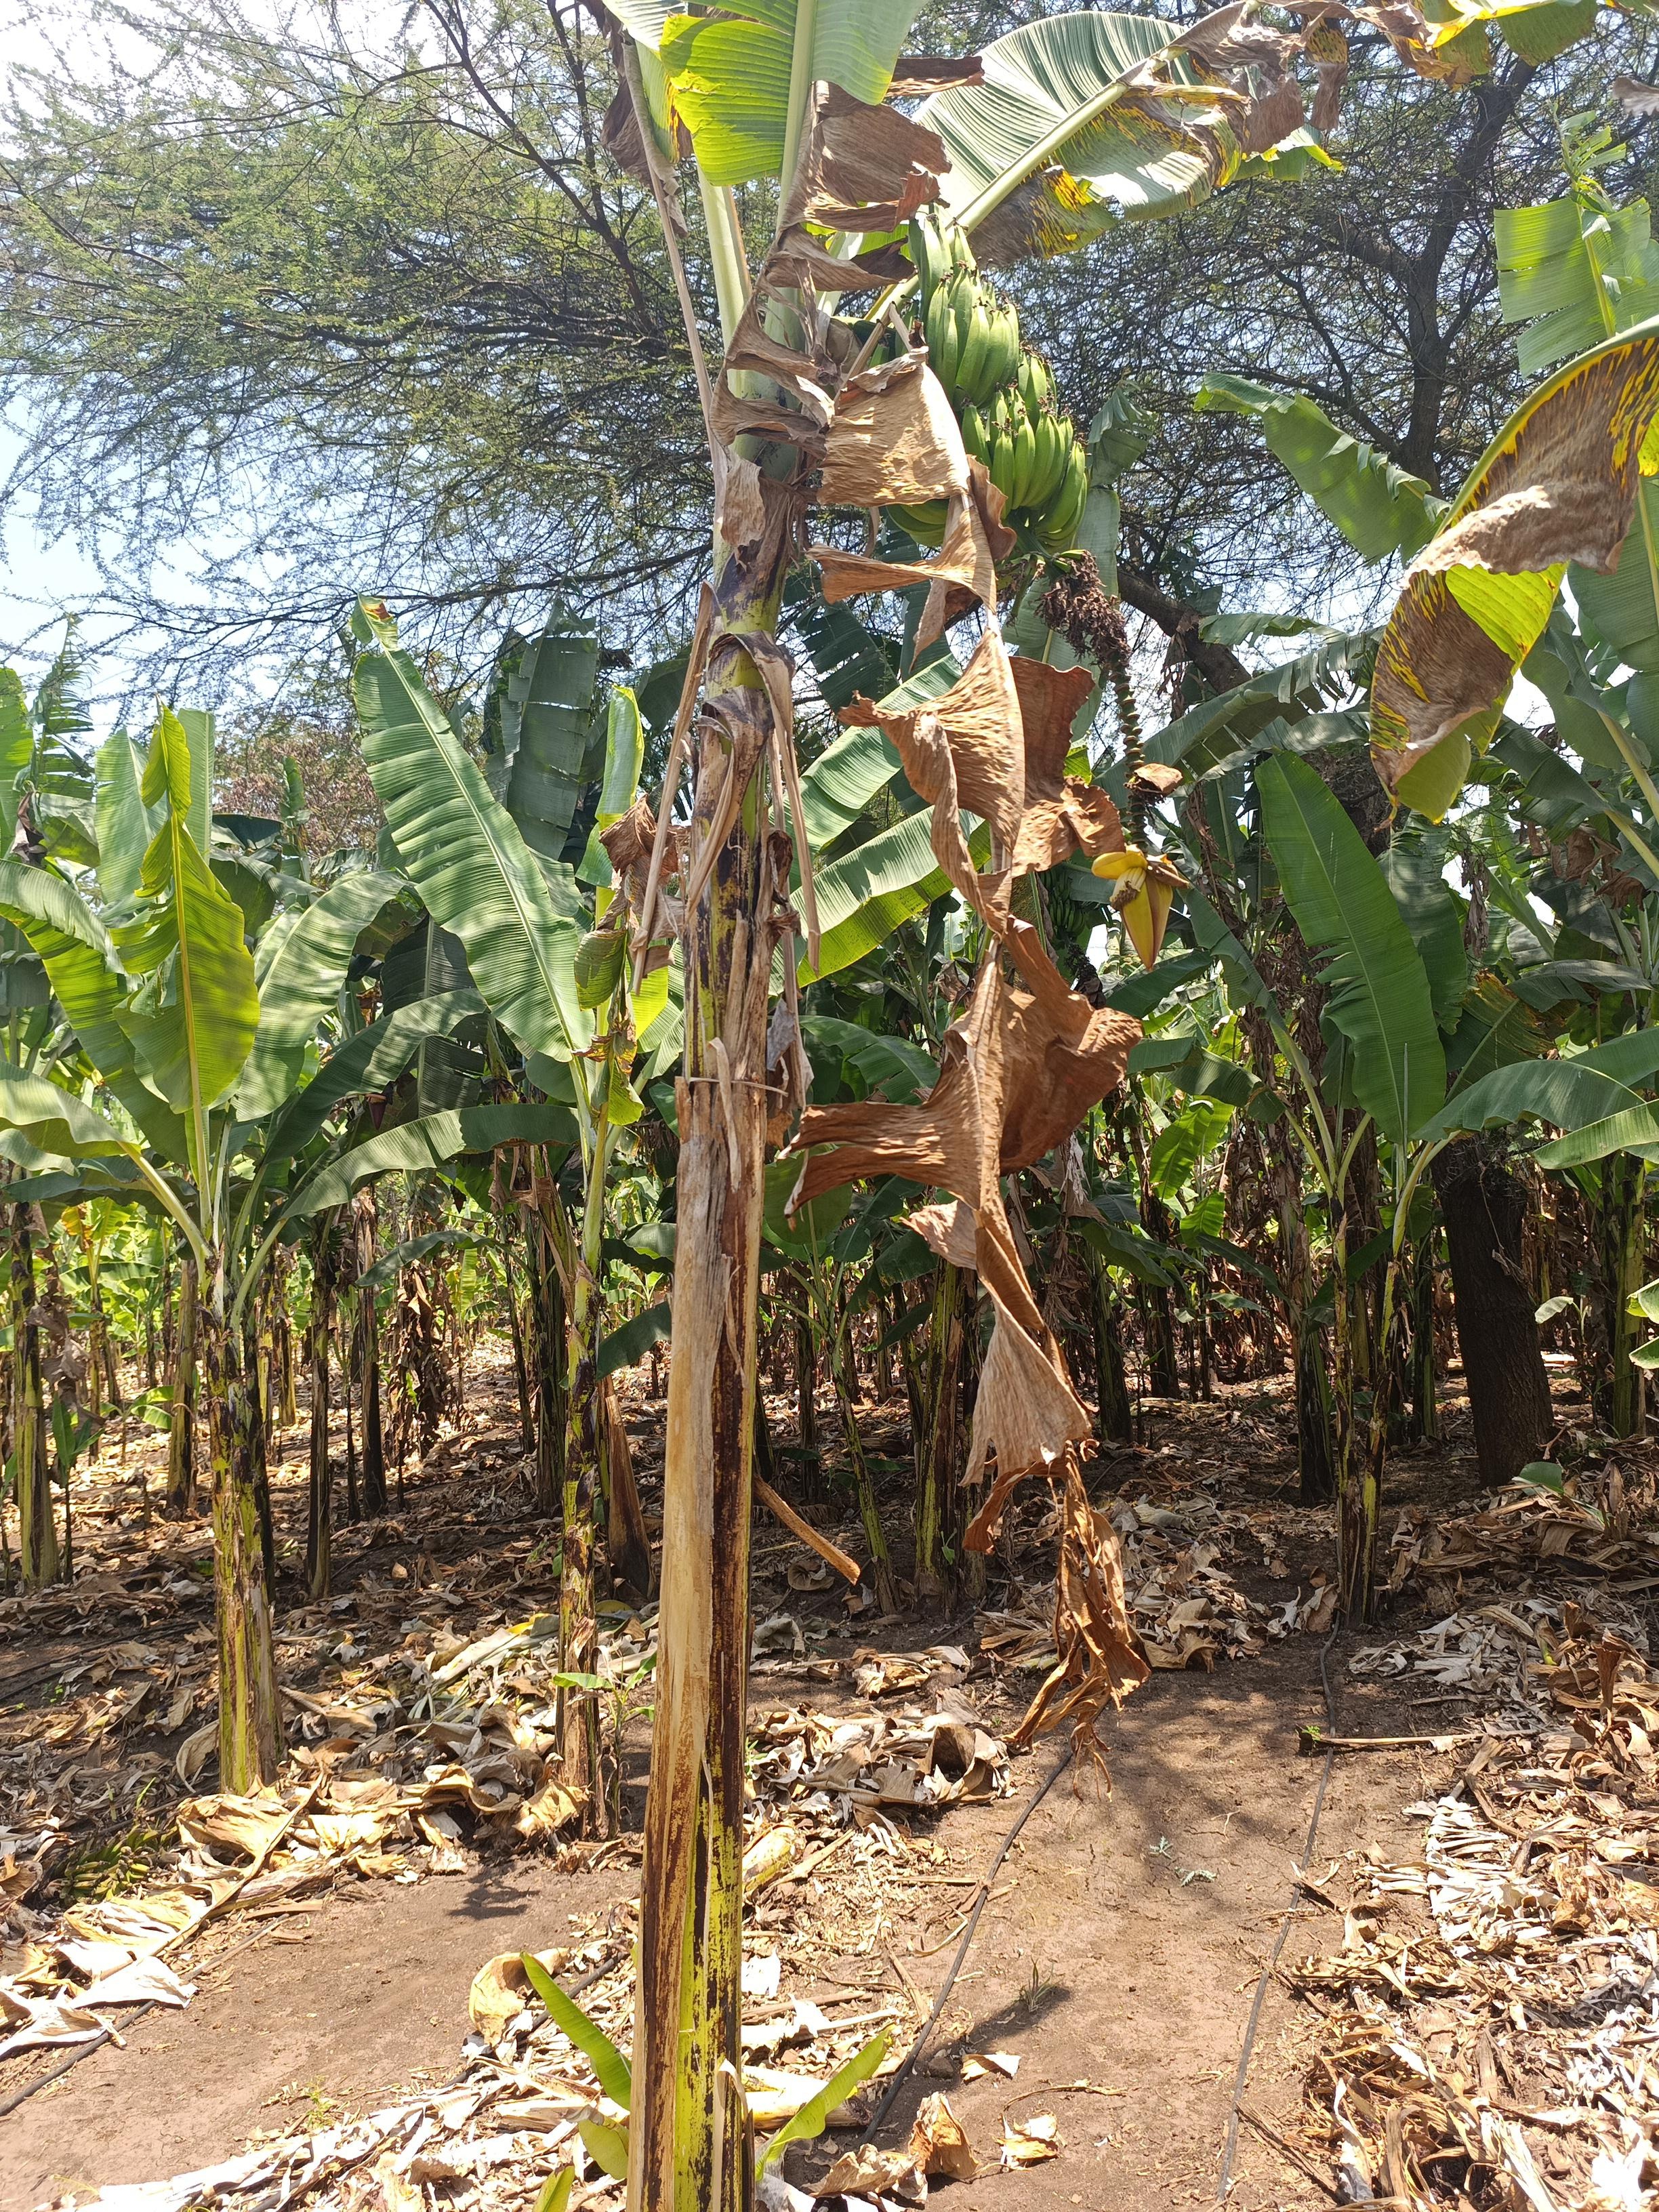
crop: banana
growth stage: development fruit
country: Tanzania
